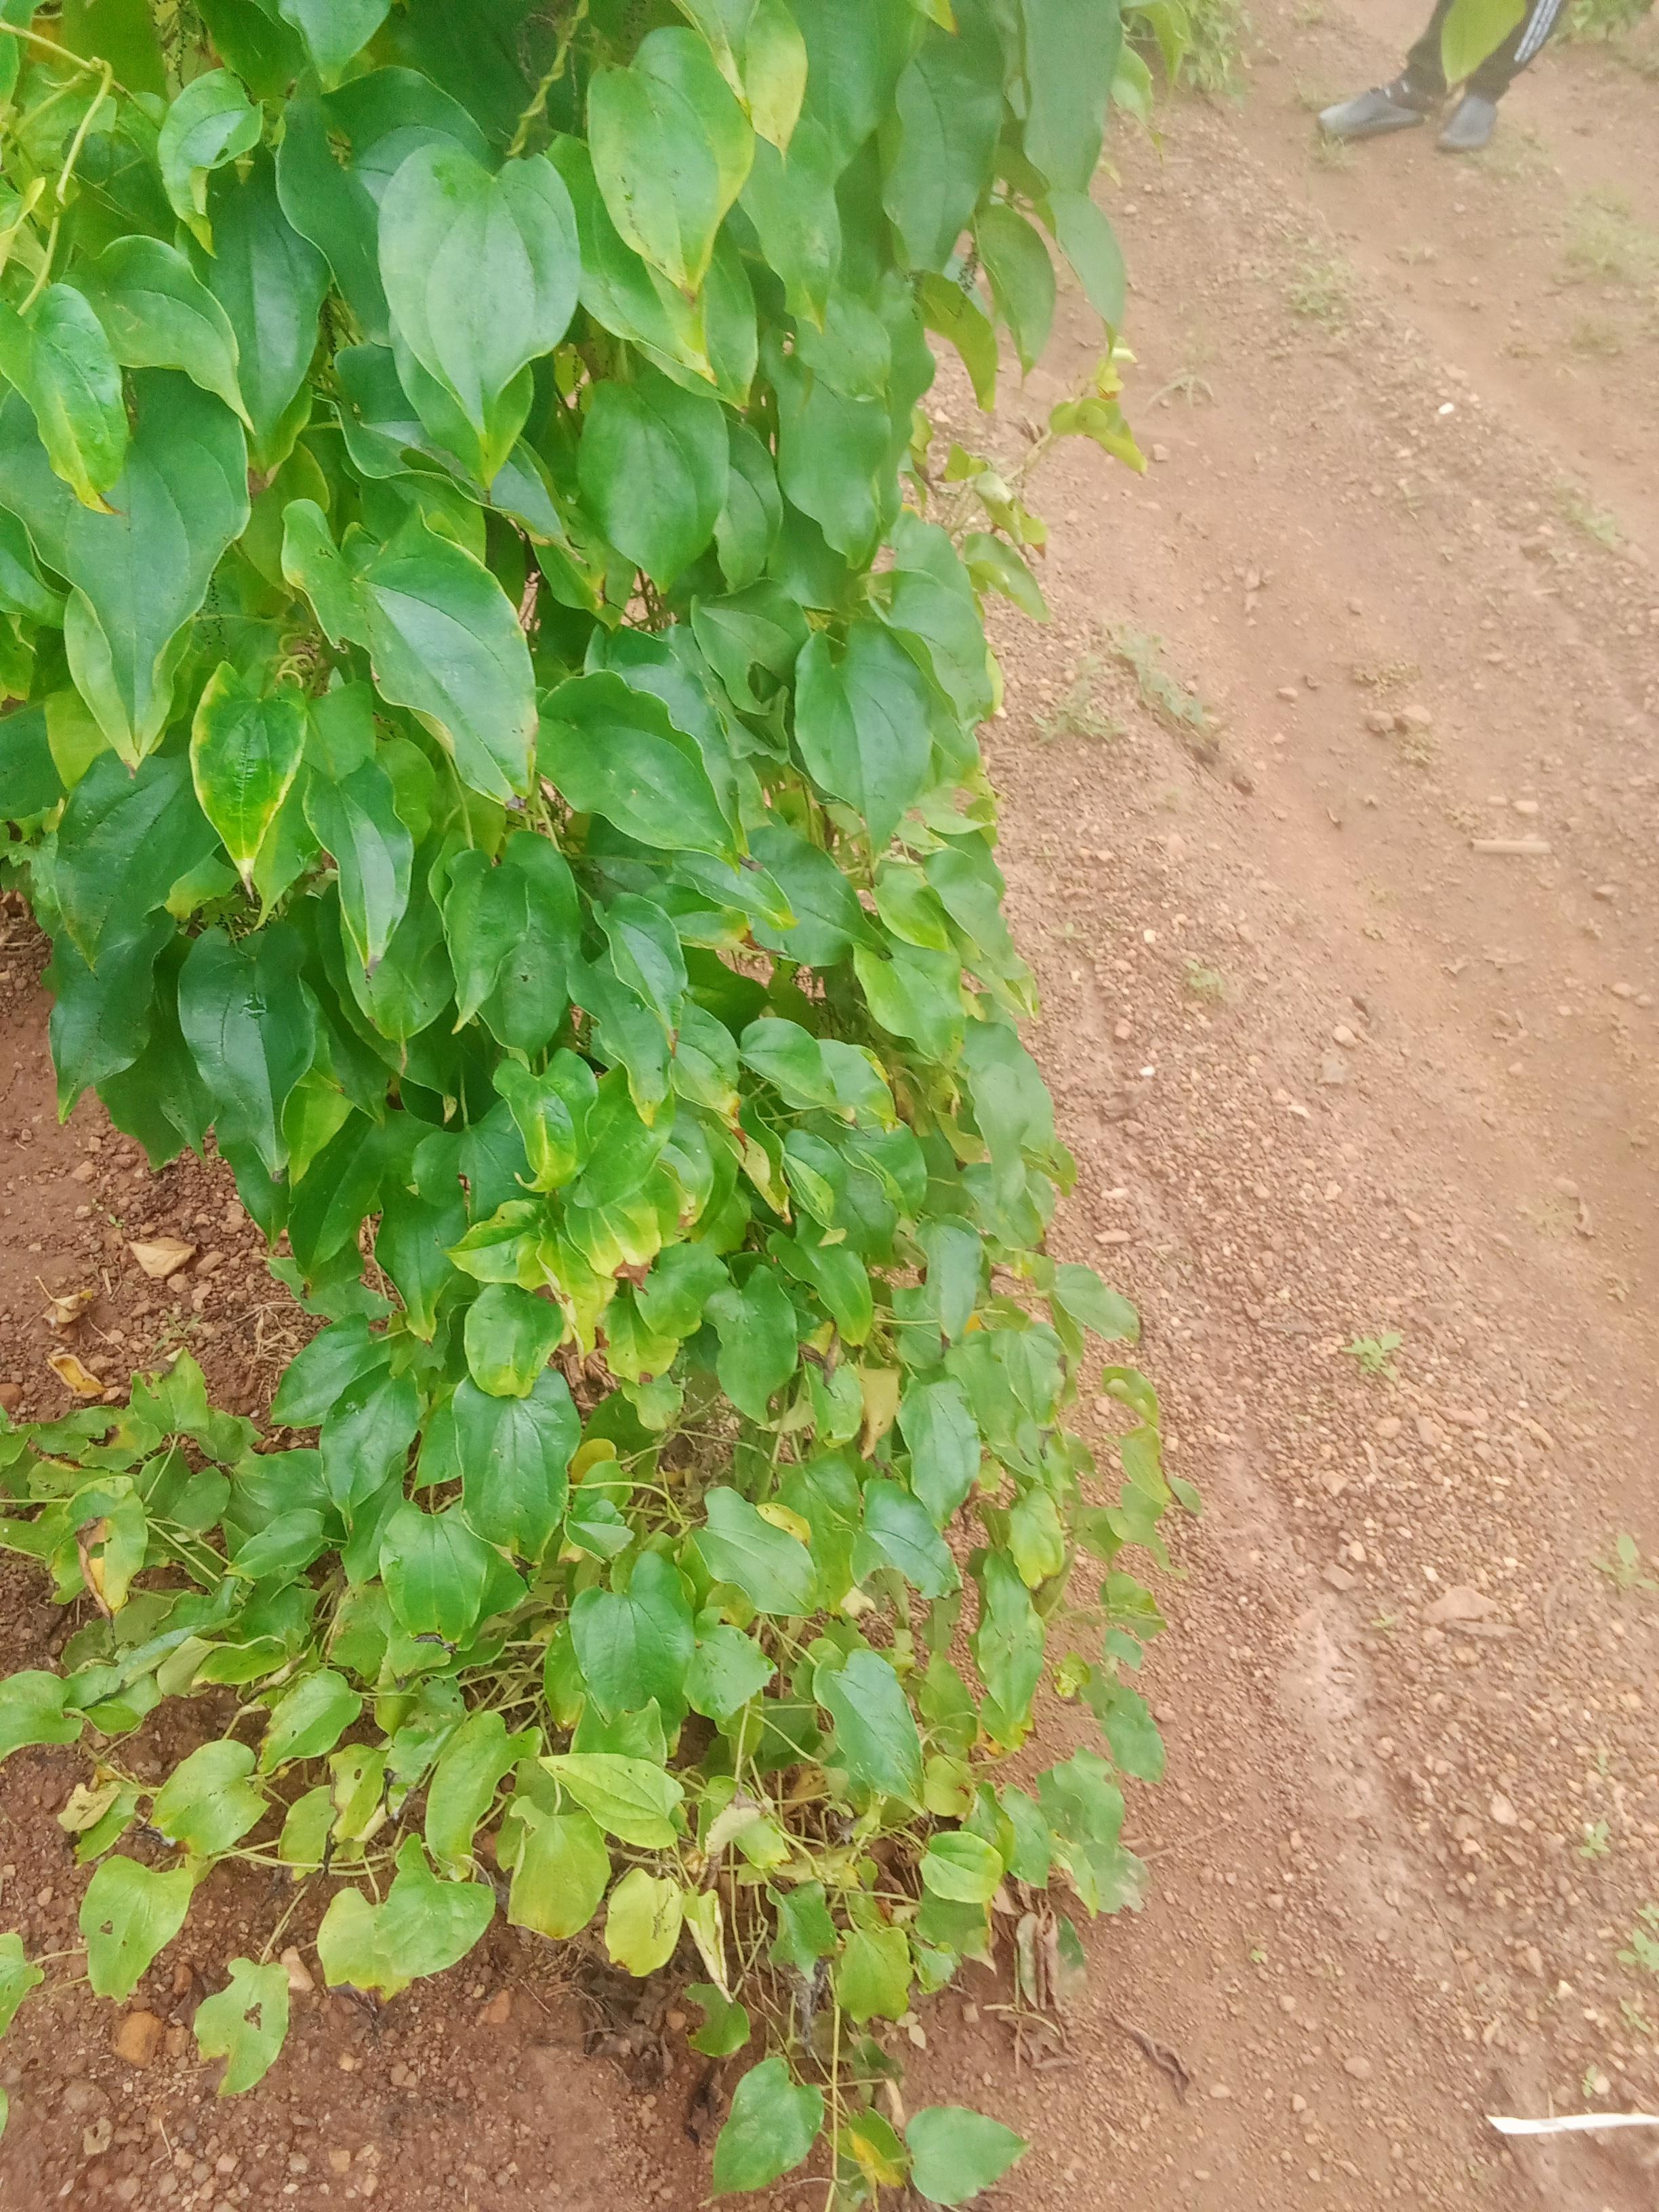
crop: yam
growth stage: vegetative
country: Nigeria
